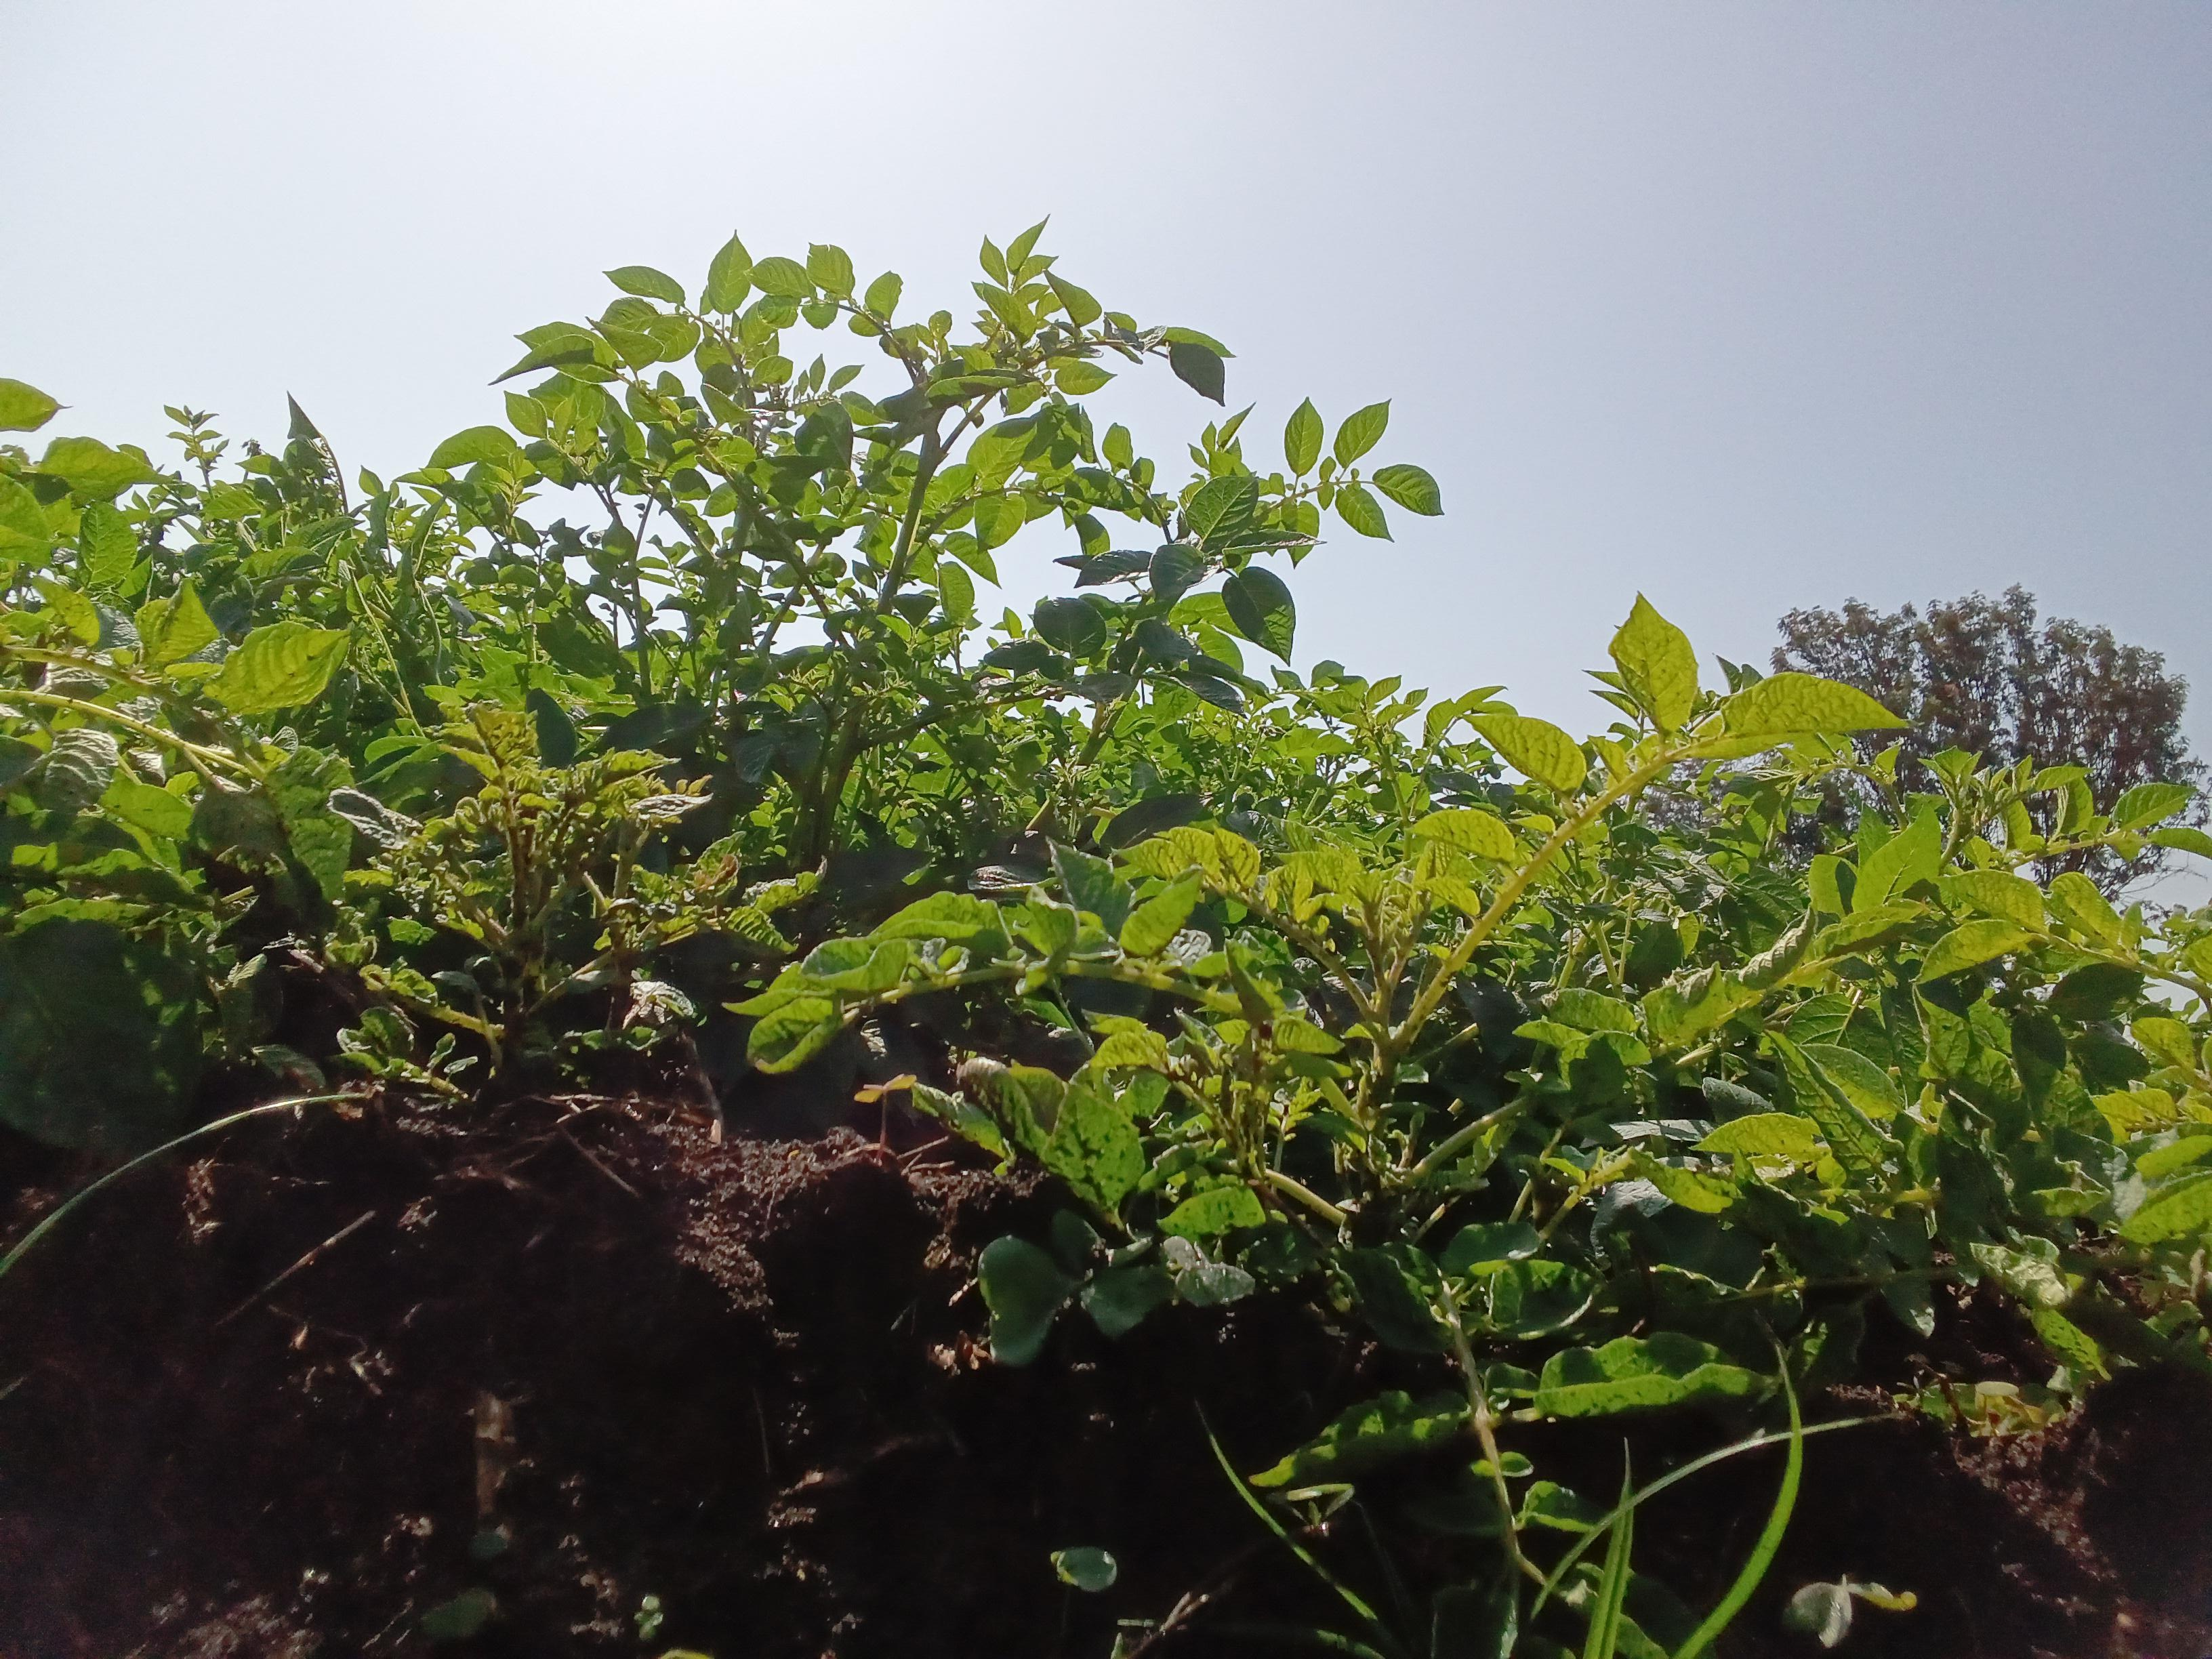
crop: potato
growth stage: vegetative
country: Kenya
